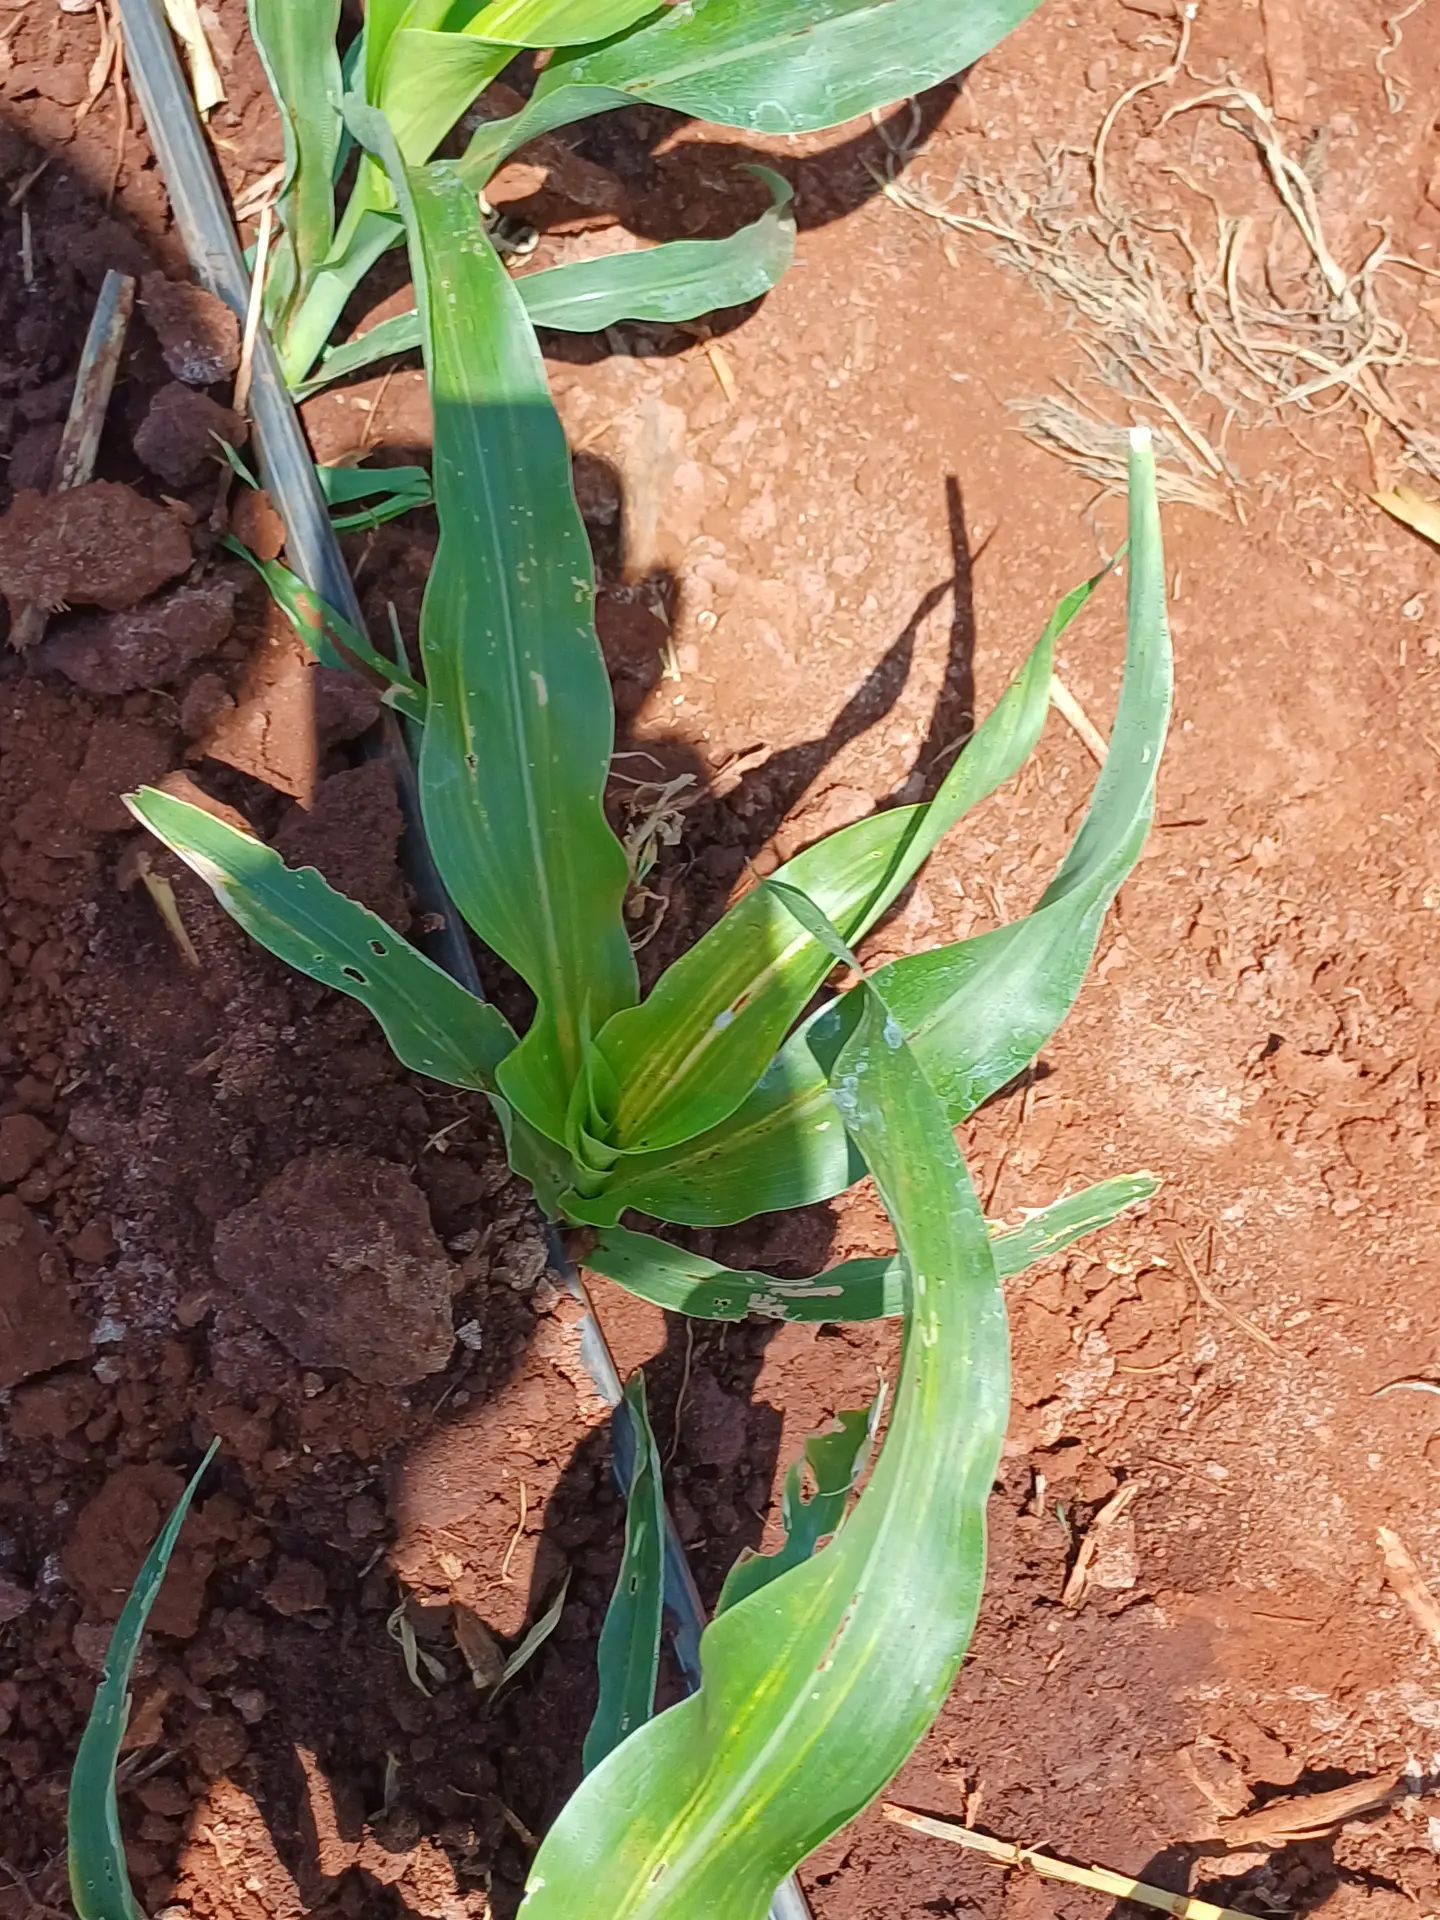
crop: sorghum
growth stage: vegetative
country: Kenya
